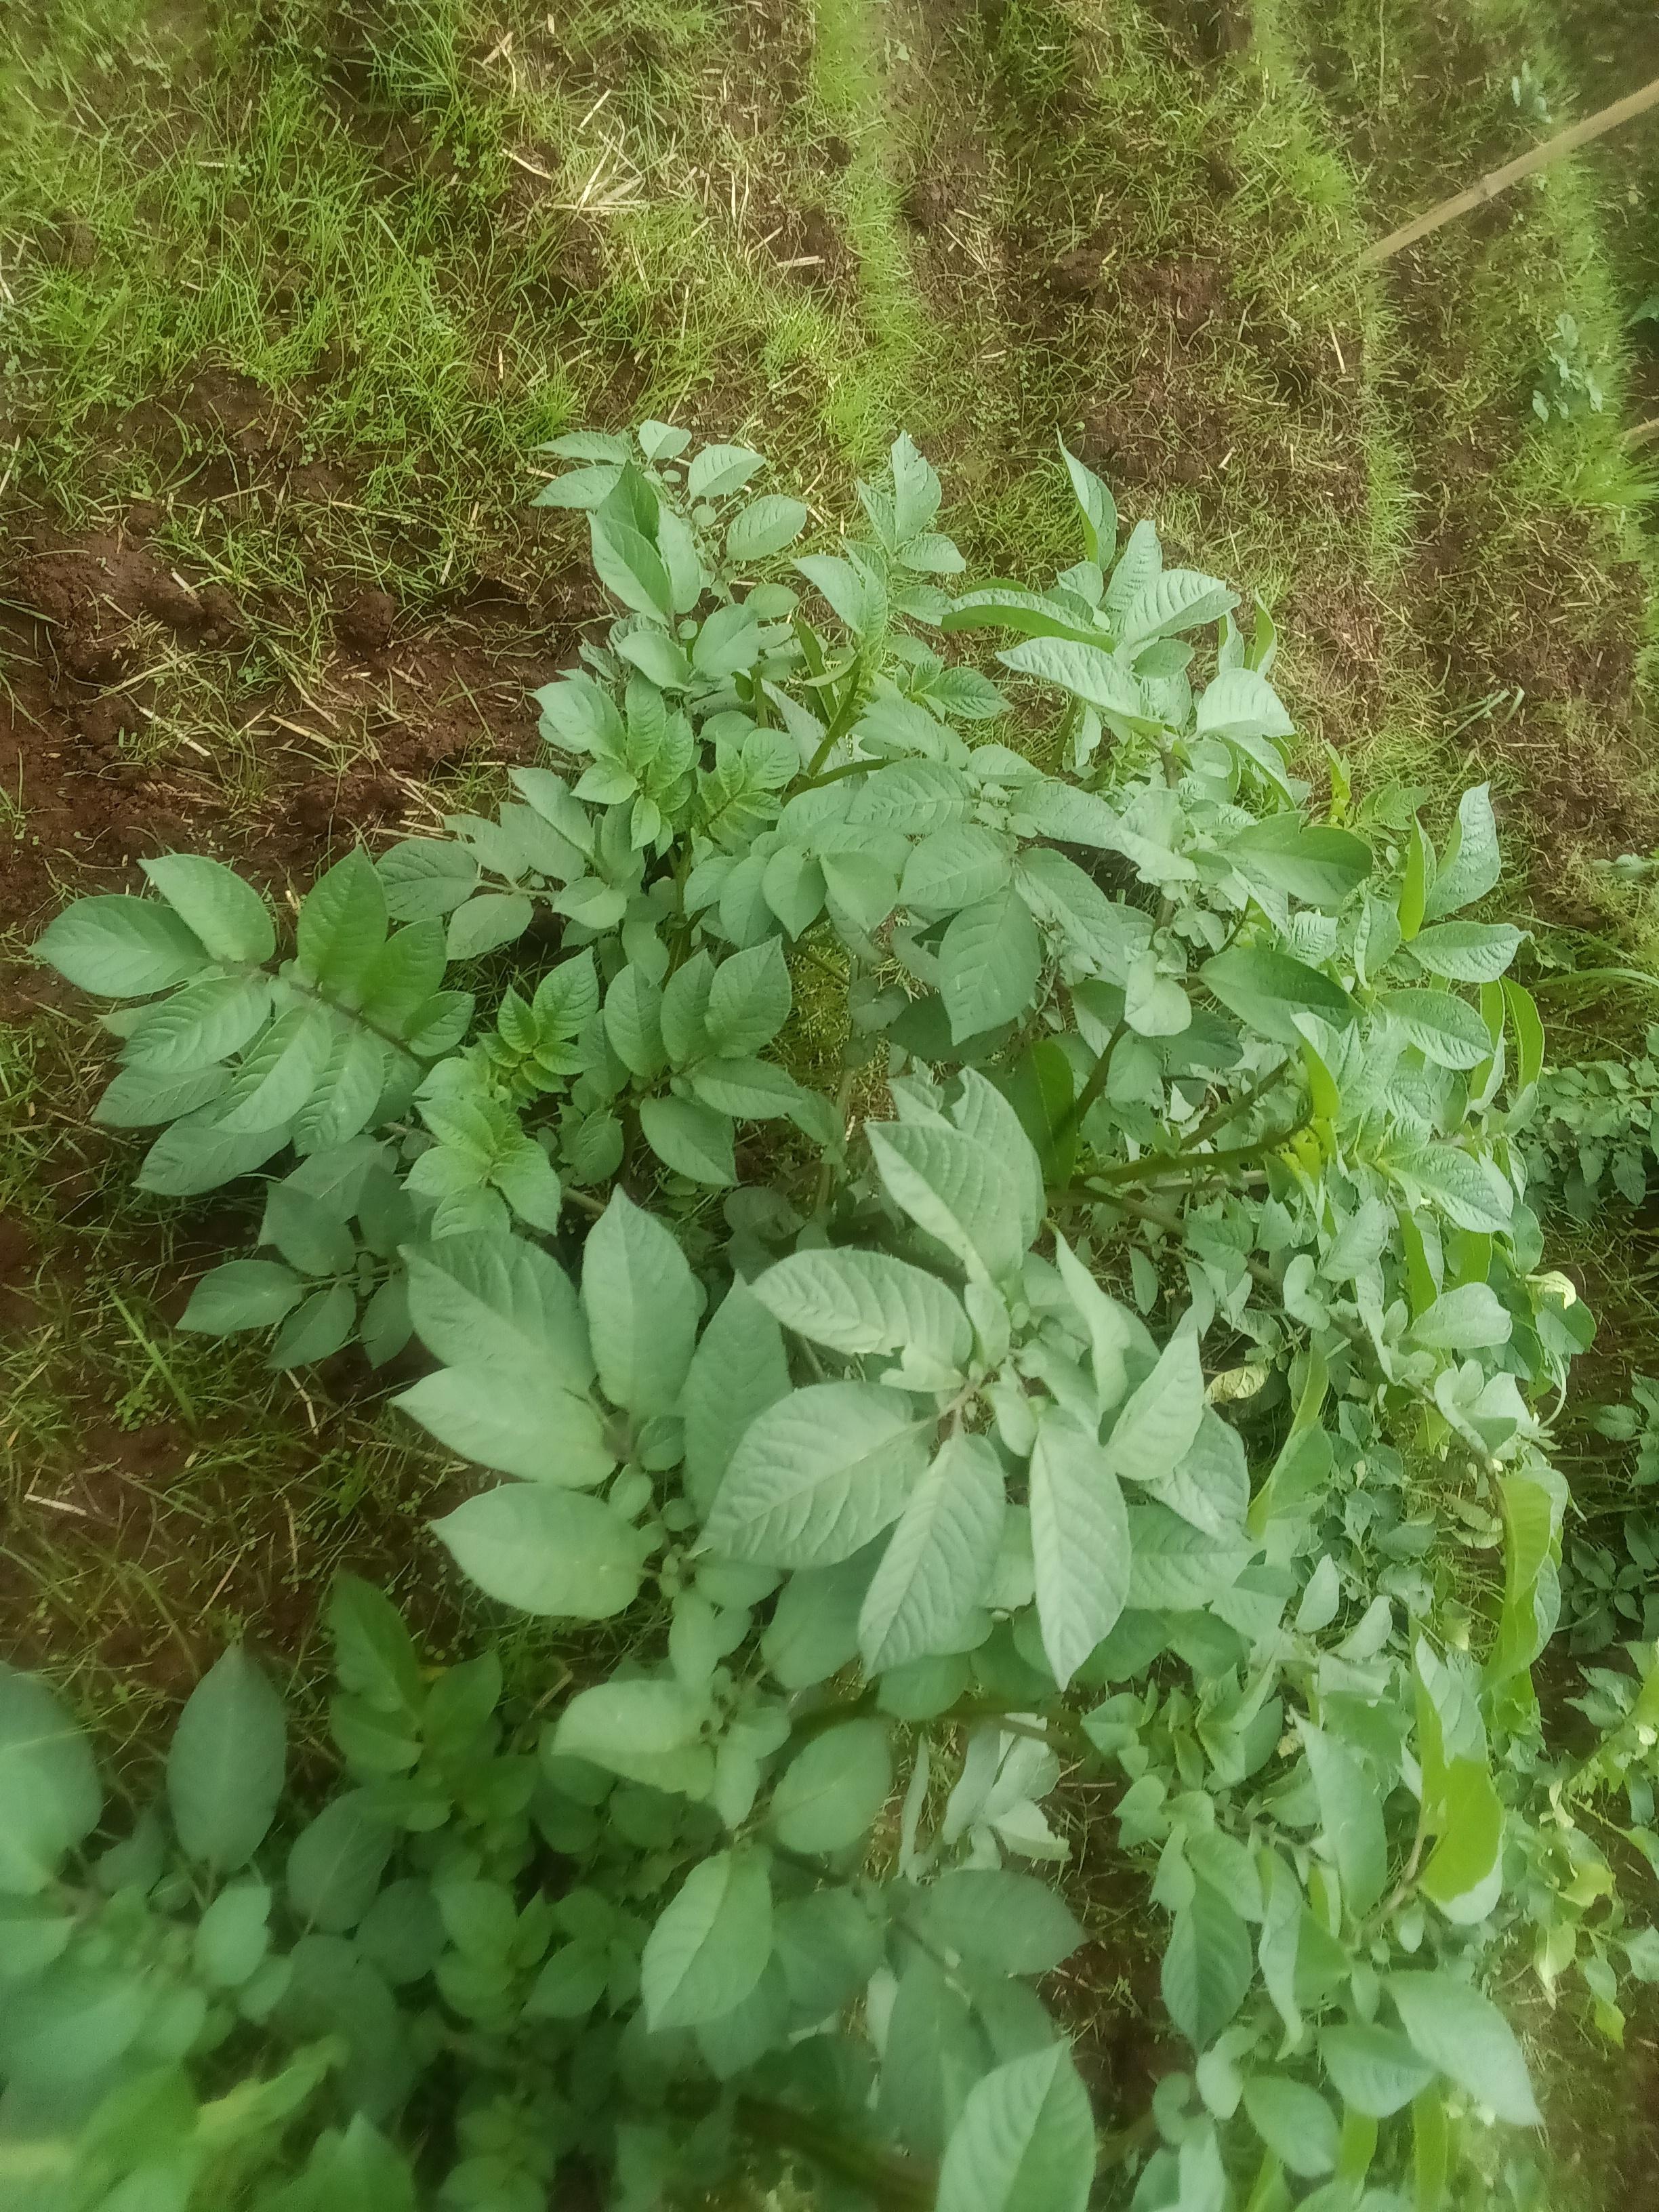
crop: potato
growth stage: flowering
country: Kenya
